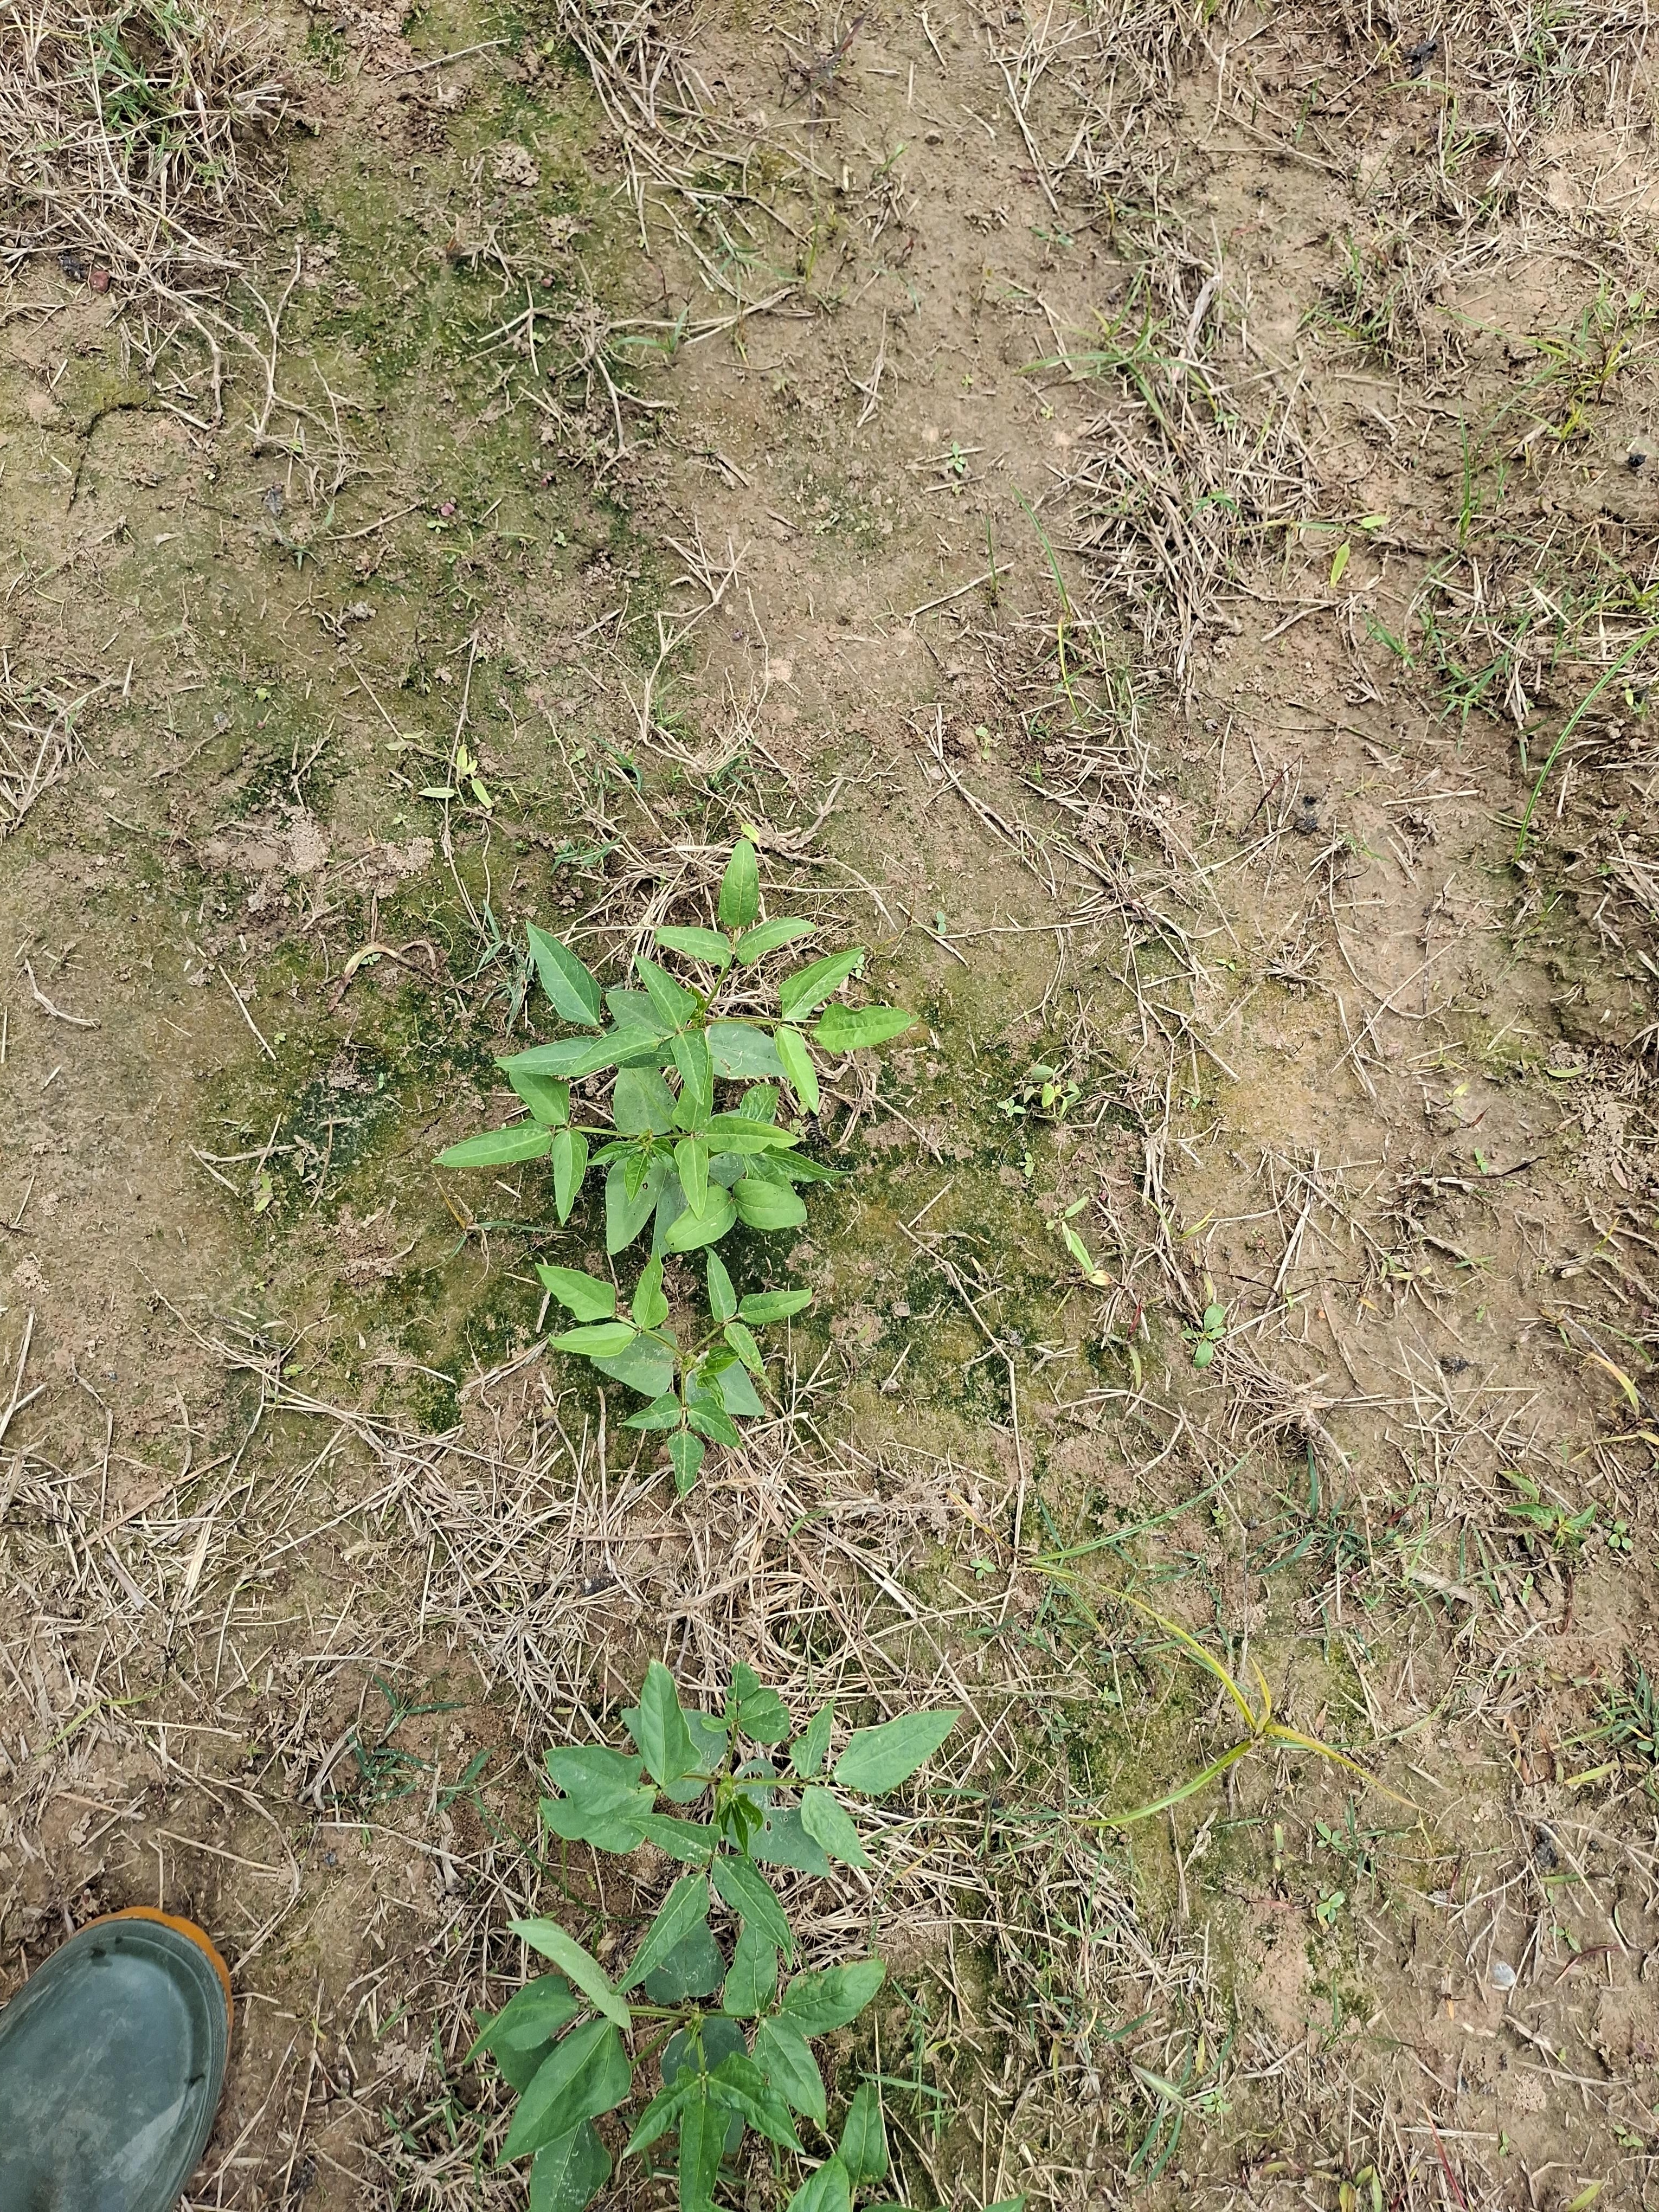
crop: cowpea
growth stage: emergence
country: Nigeria
